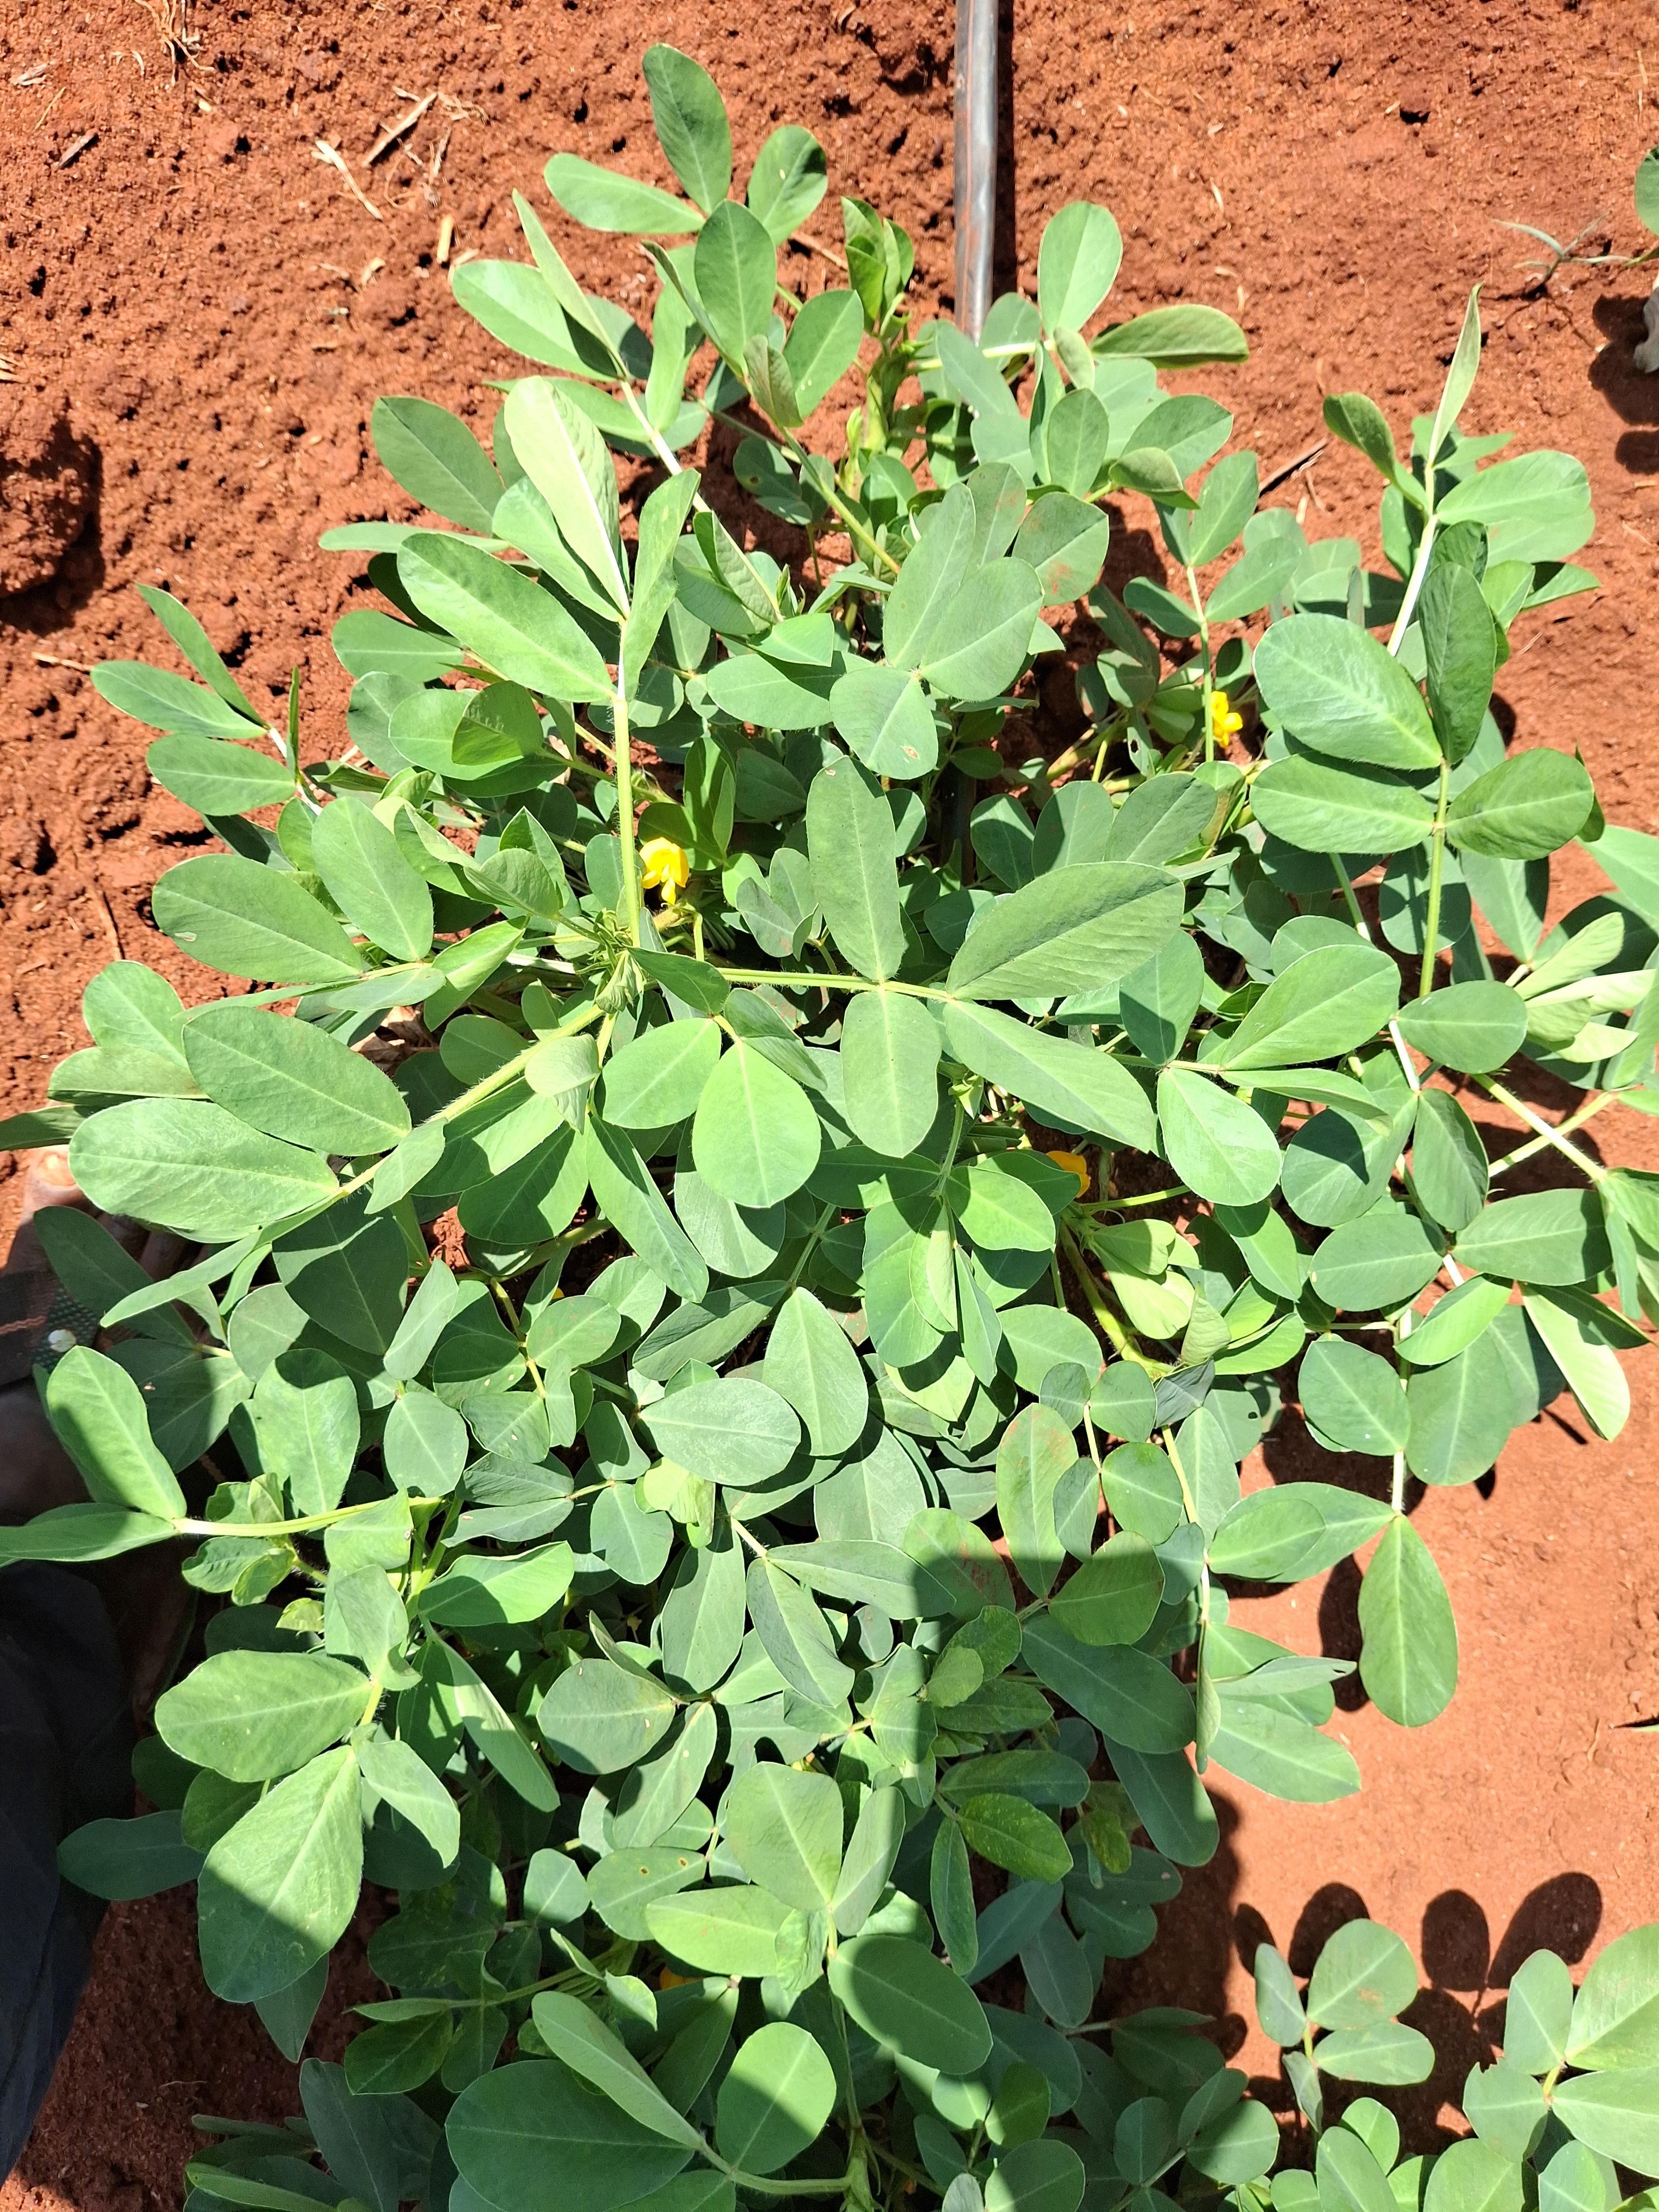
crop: groundnut
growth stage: flowering
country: Kenya
